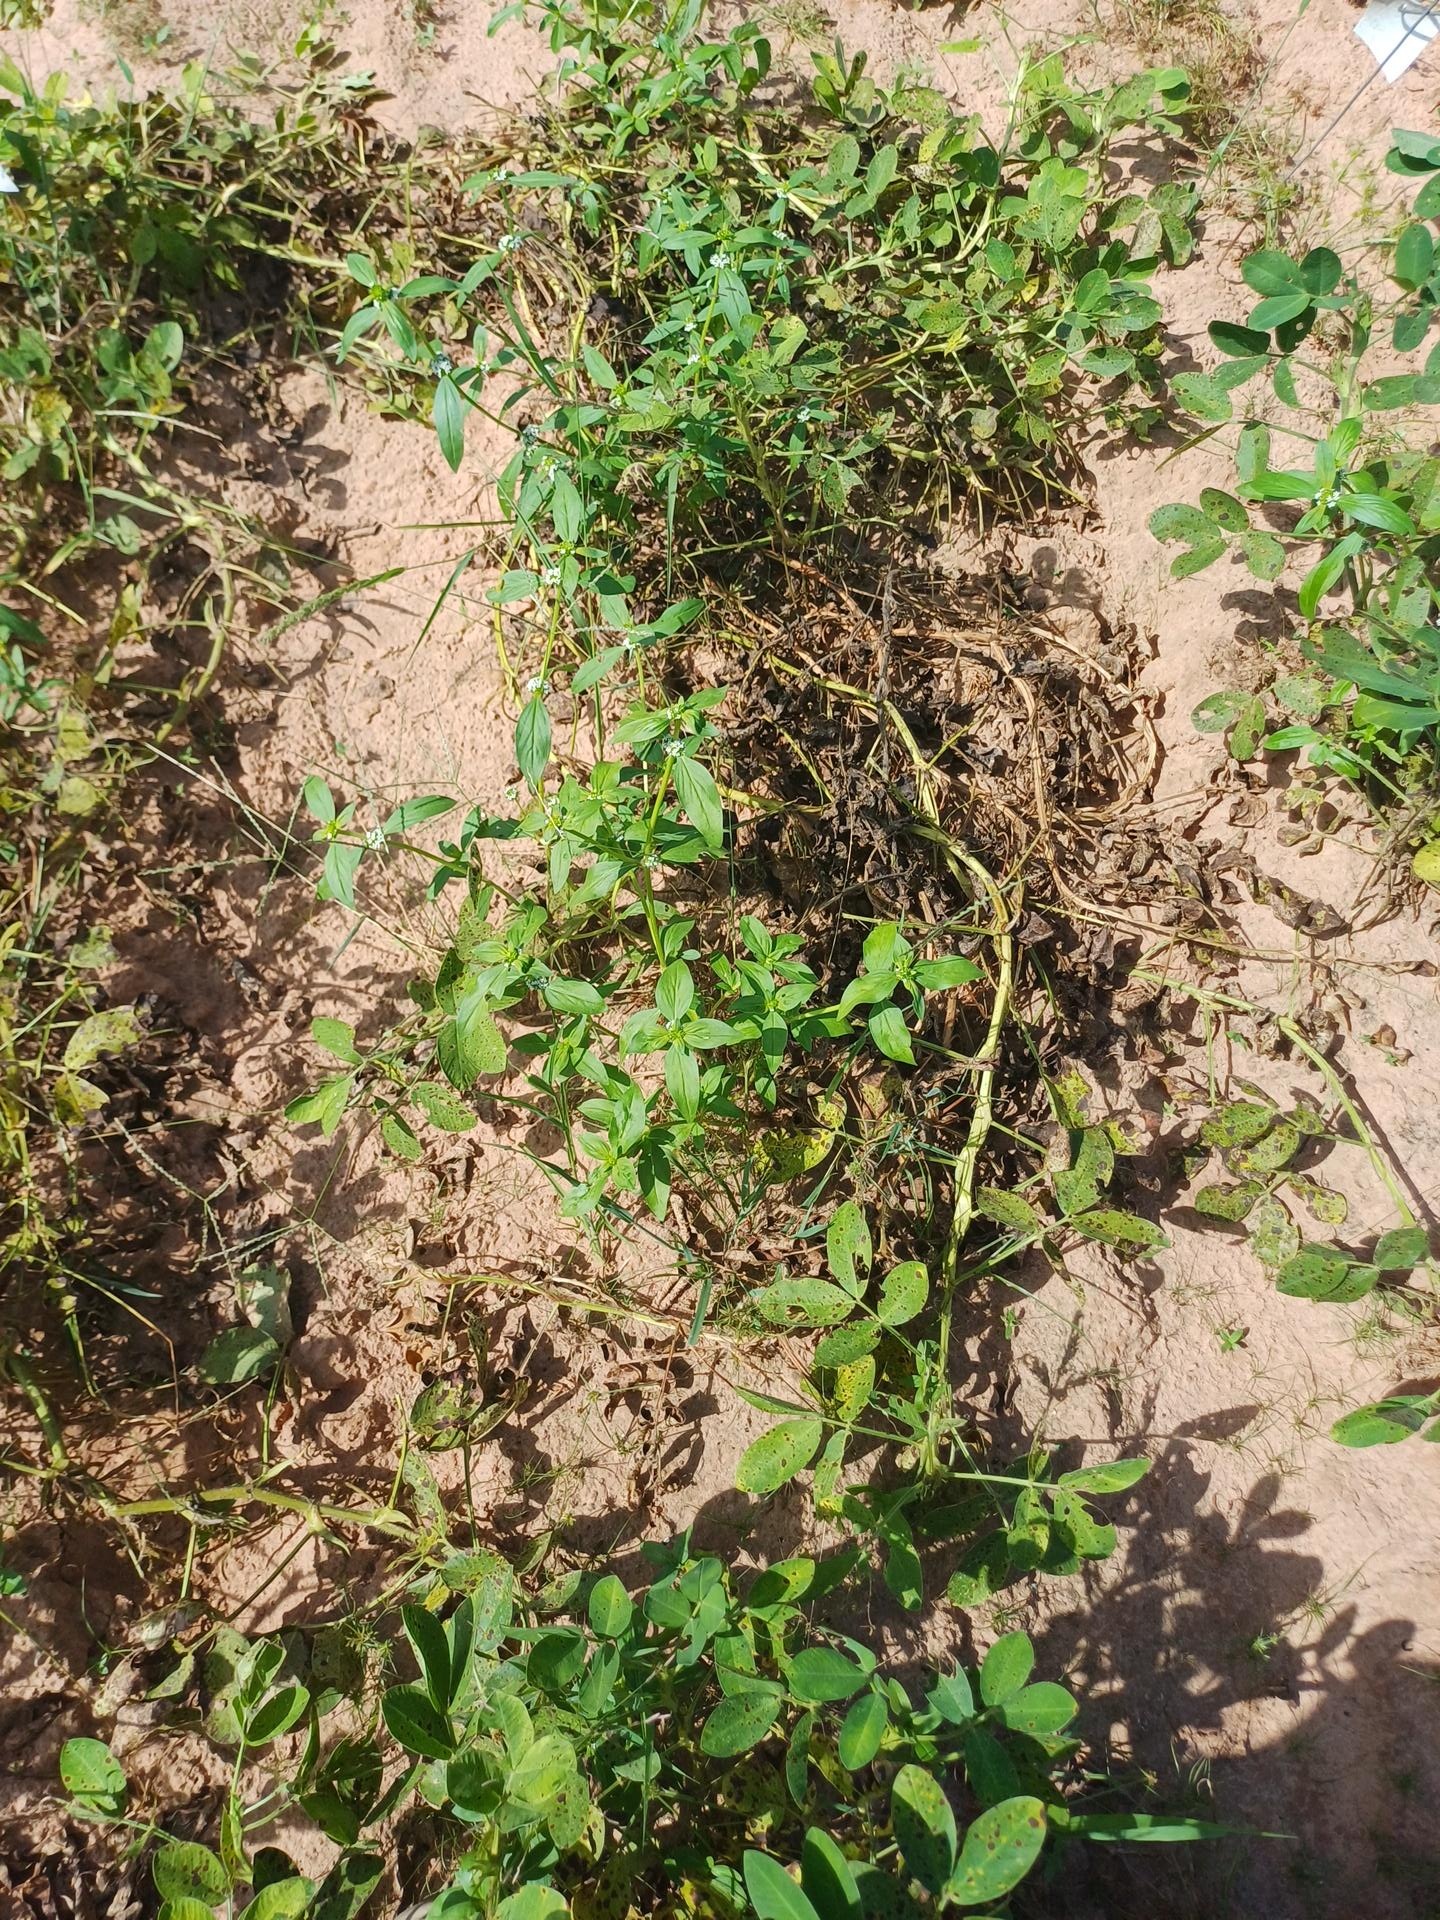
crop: groundnut
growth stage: flowering
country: Senegal
